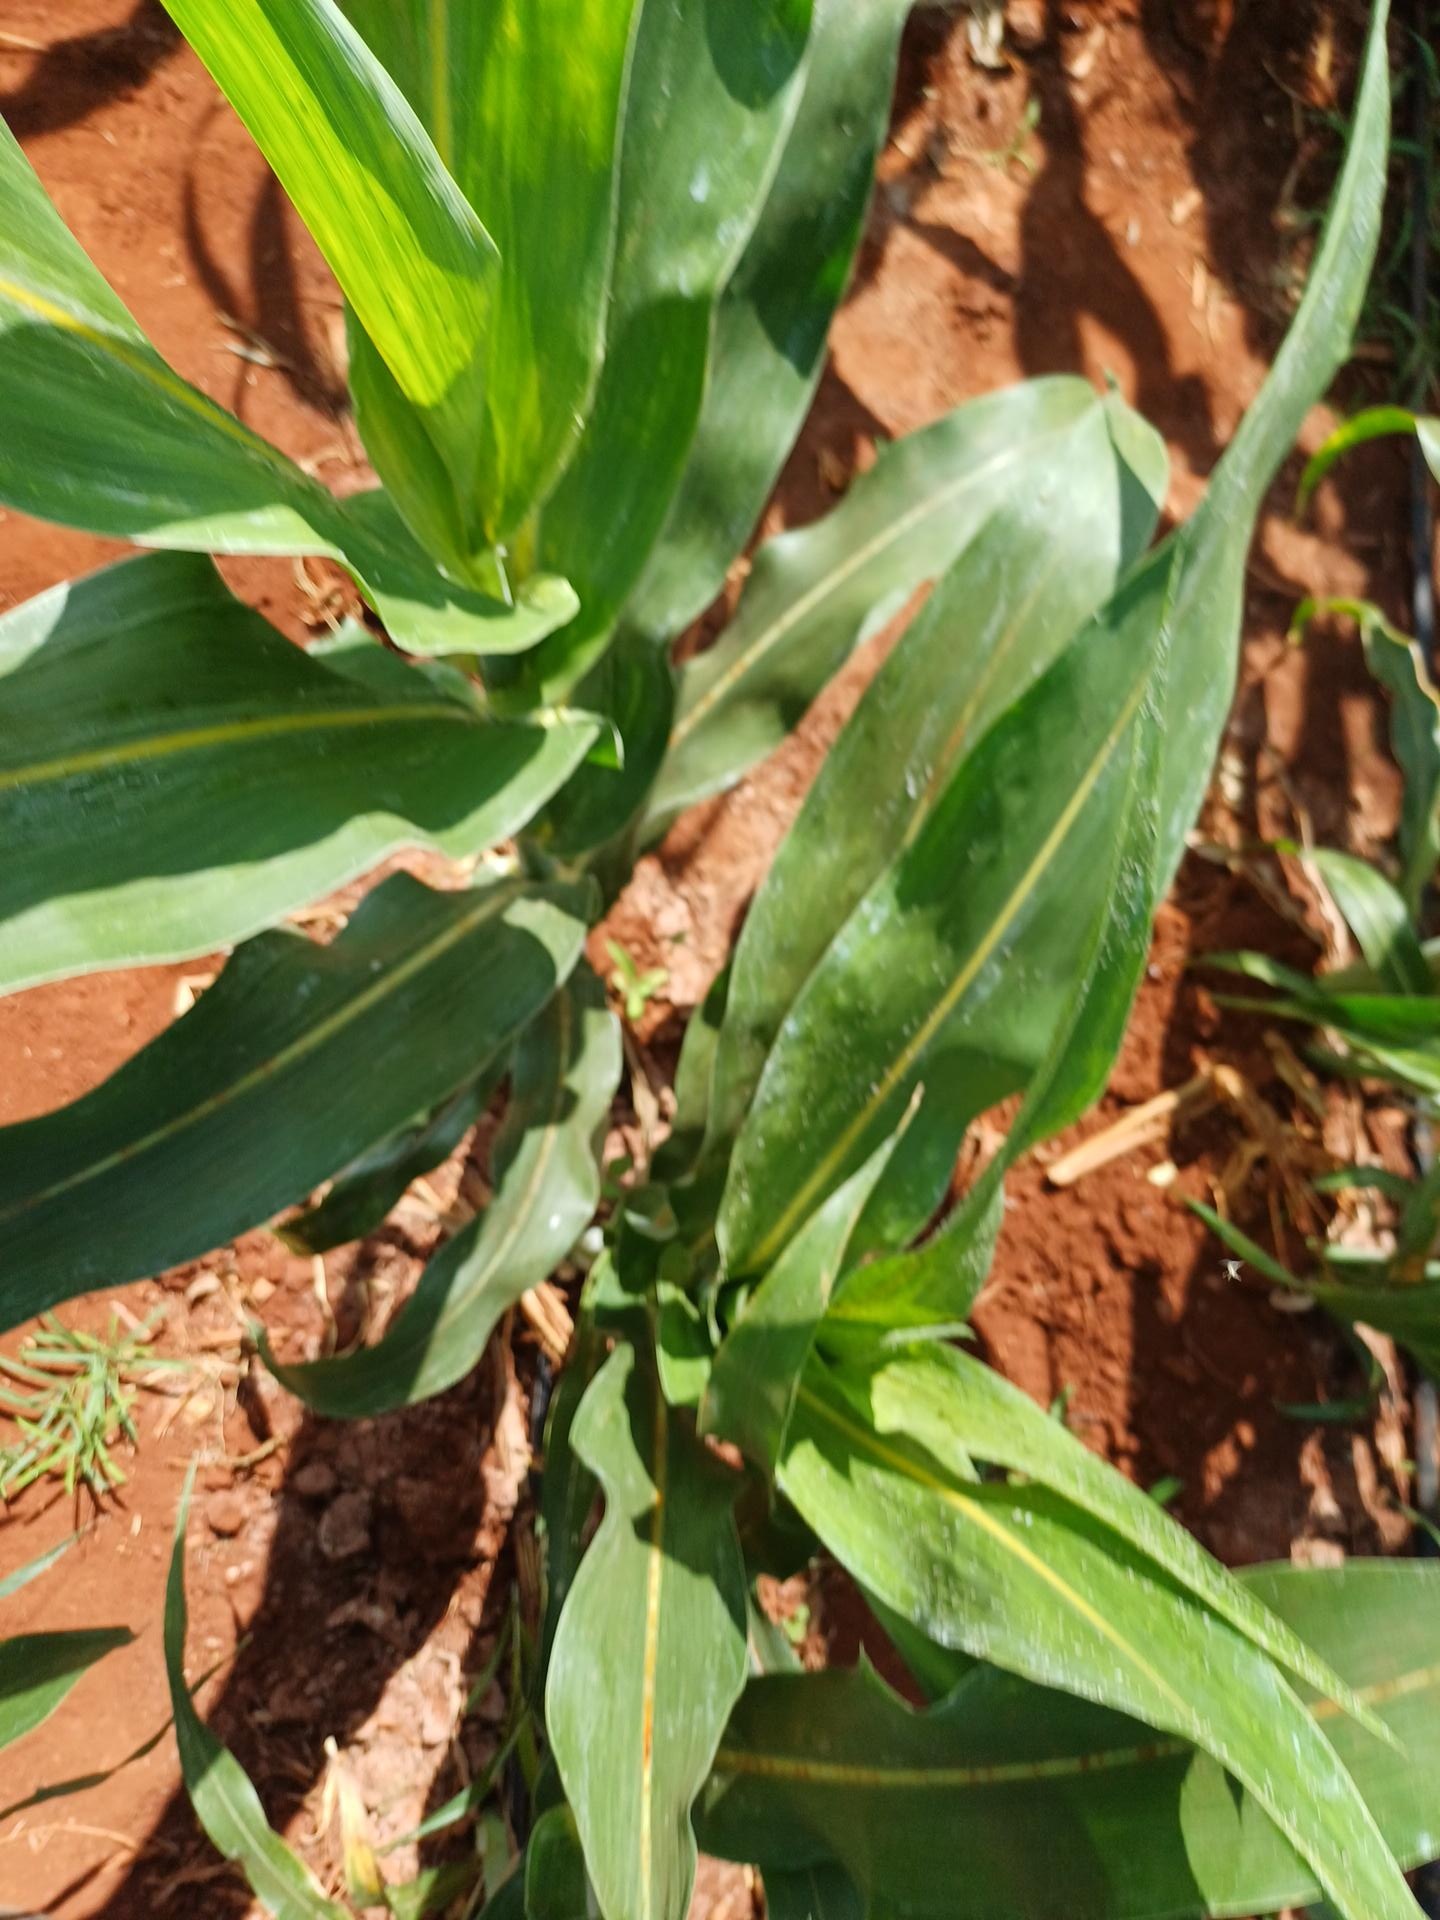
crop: sorghum
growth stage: heading tuber
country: Kenya
